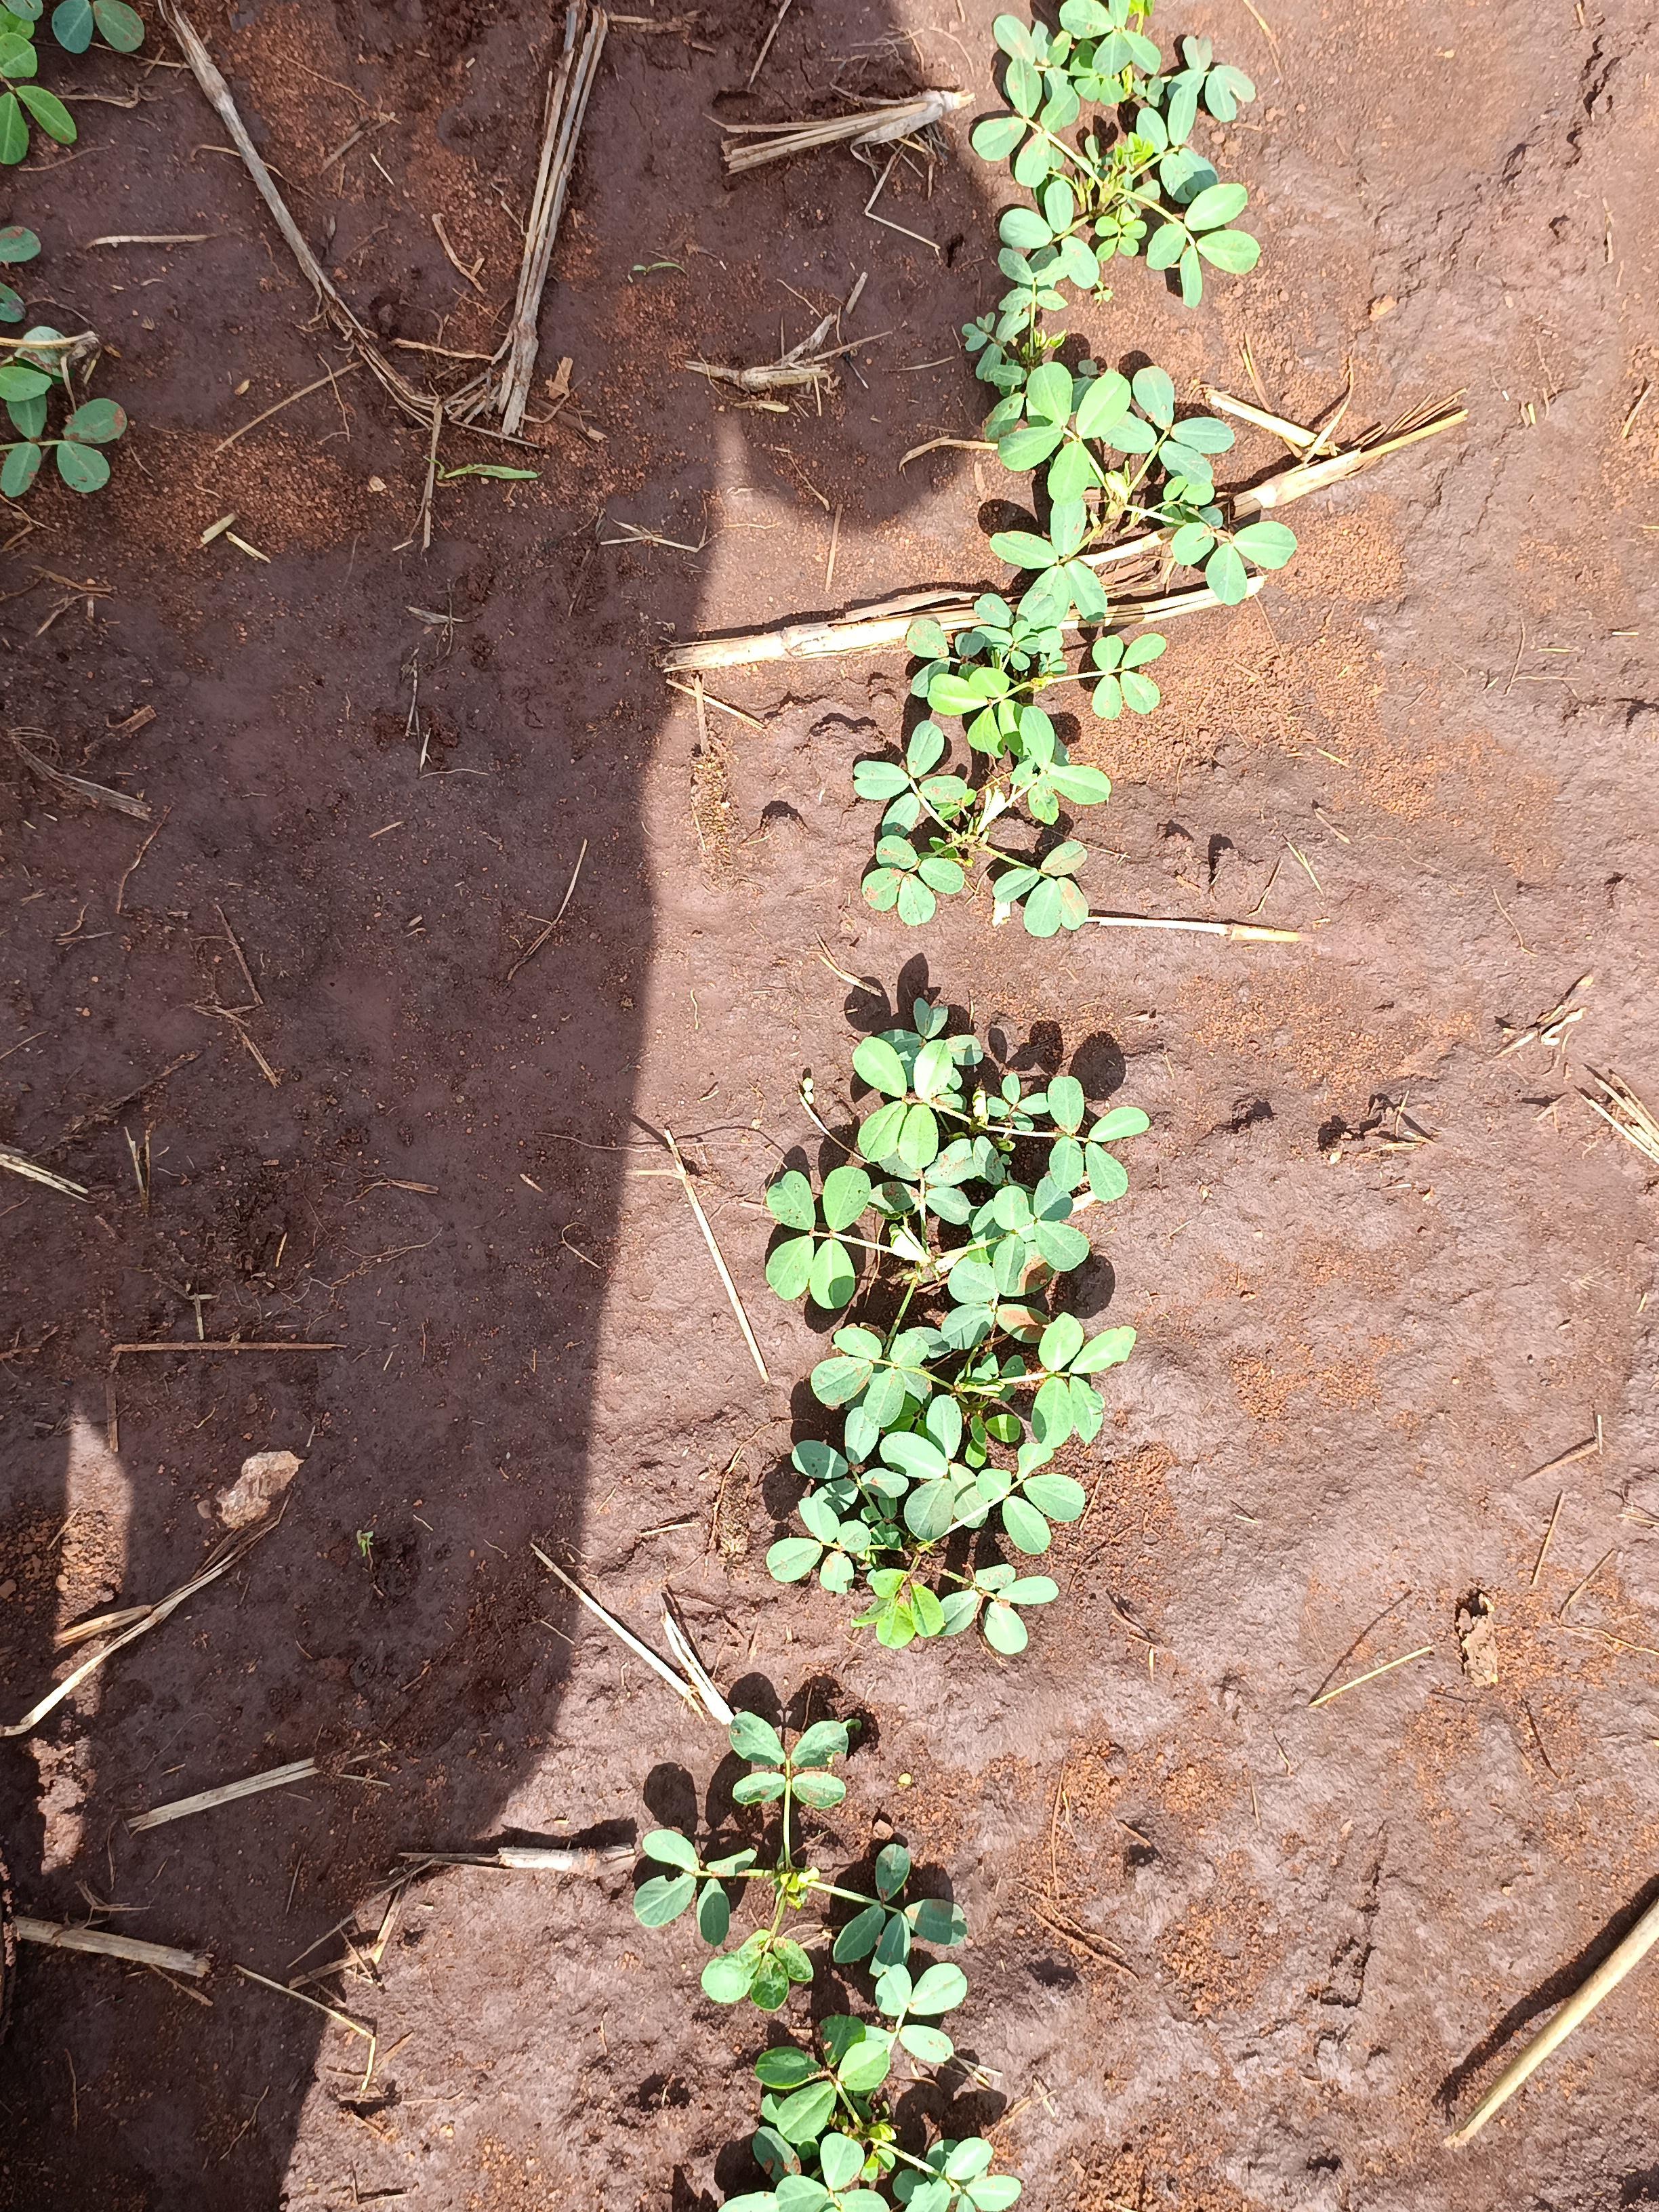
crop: groundnut
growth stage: vegetative
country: Kenya
